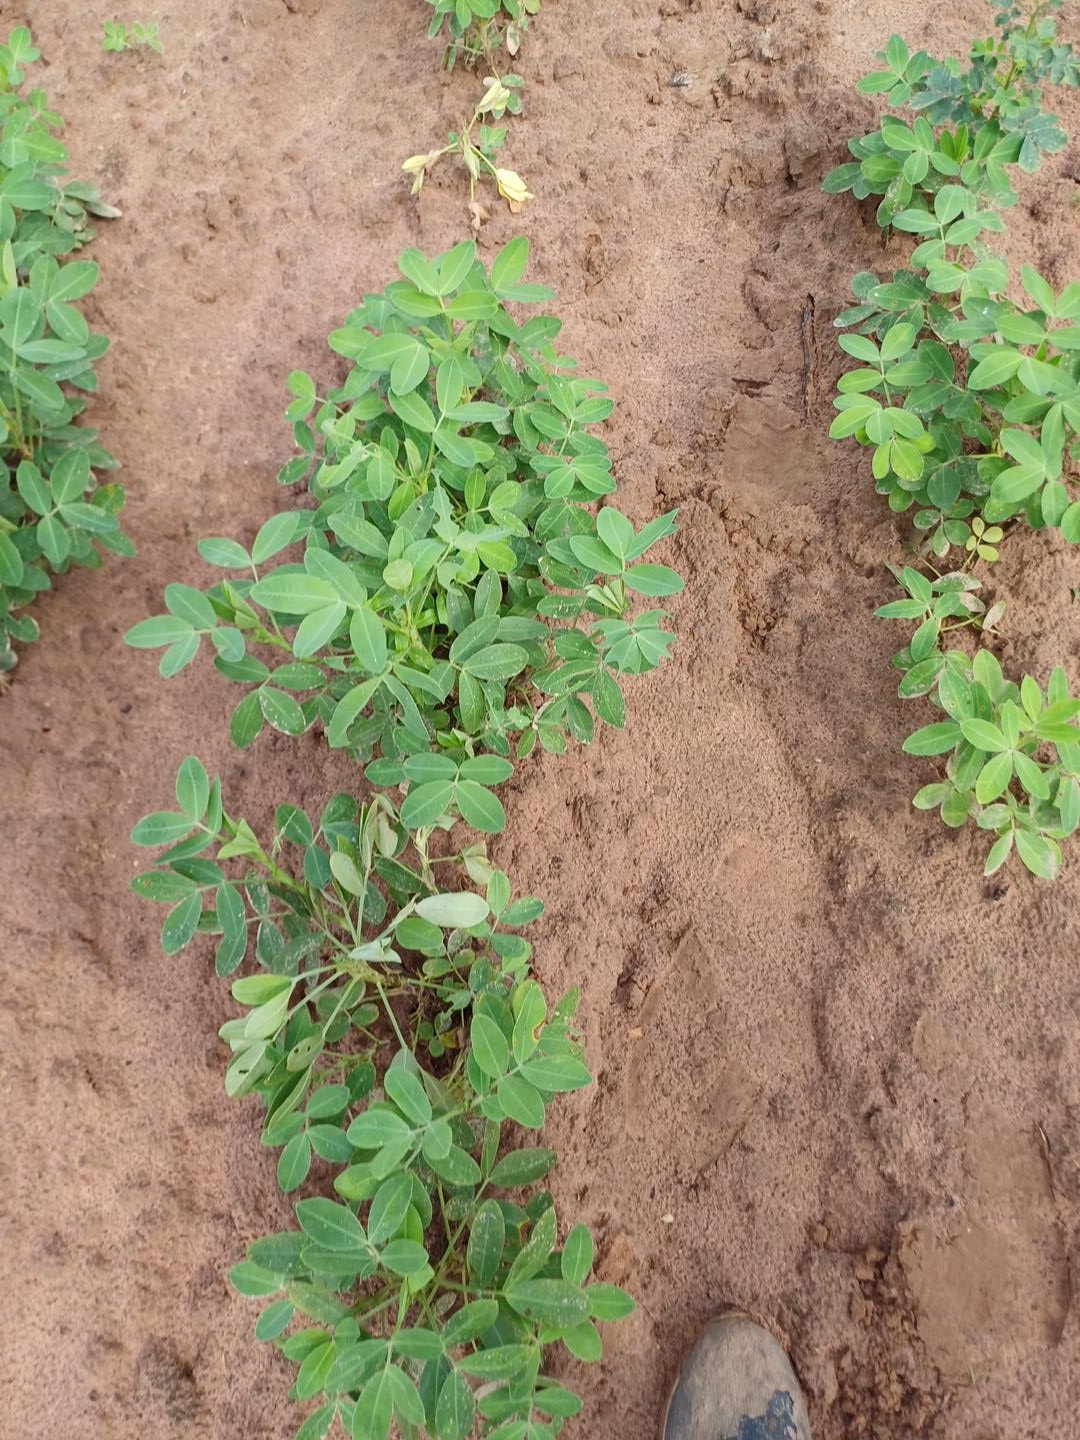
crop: groundnut
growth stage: flowering
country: Senegal
